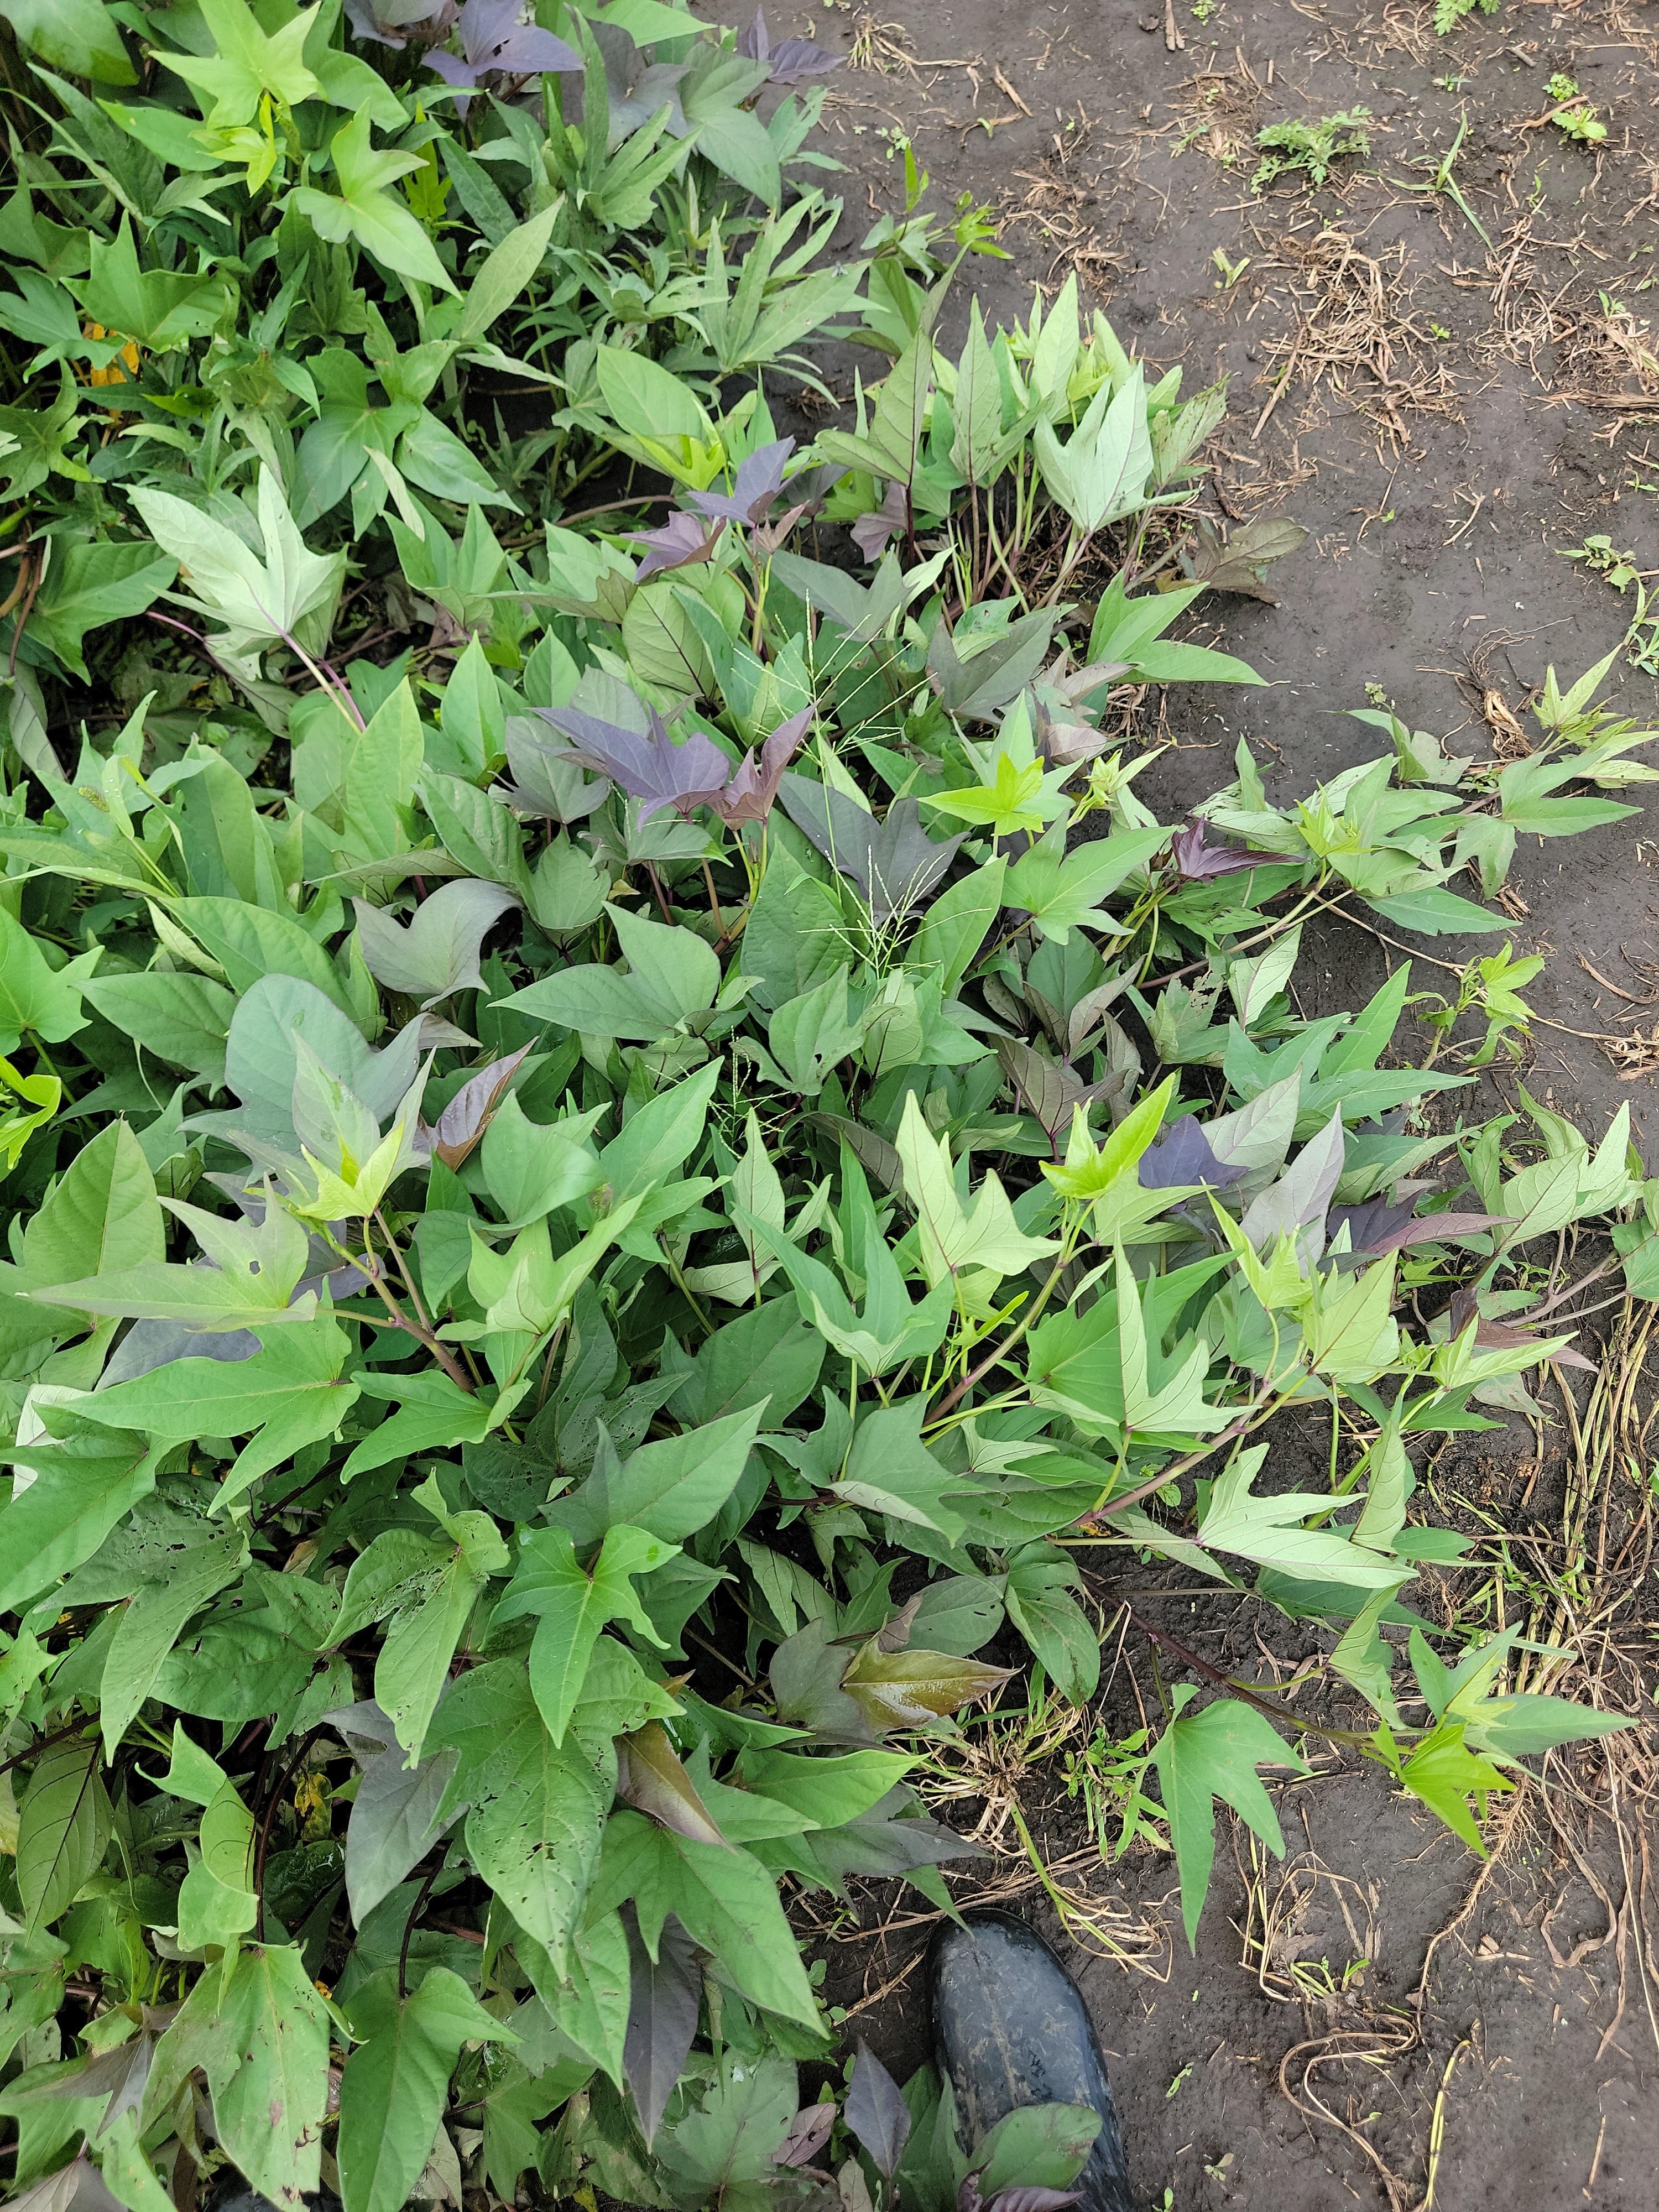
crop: sweet potato
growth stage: vegetative
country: Tanzania
